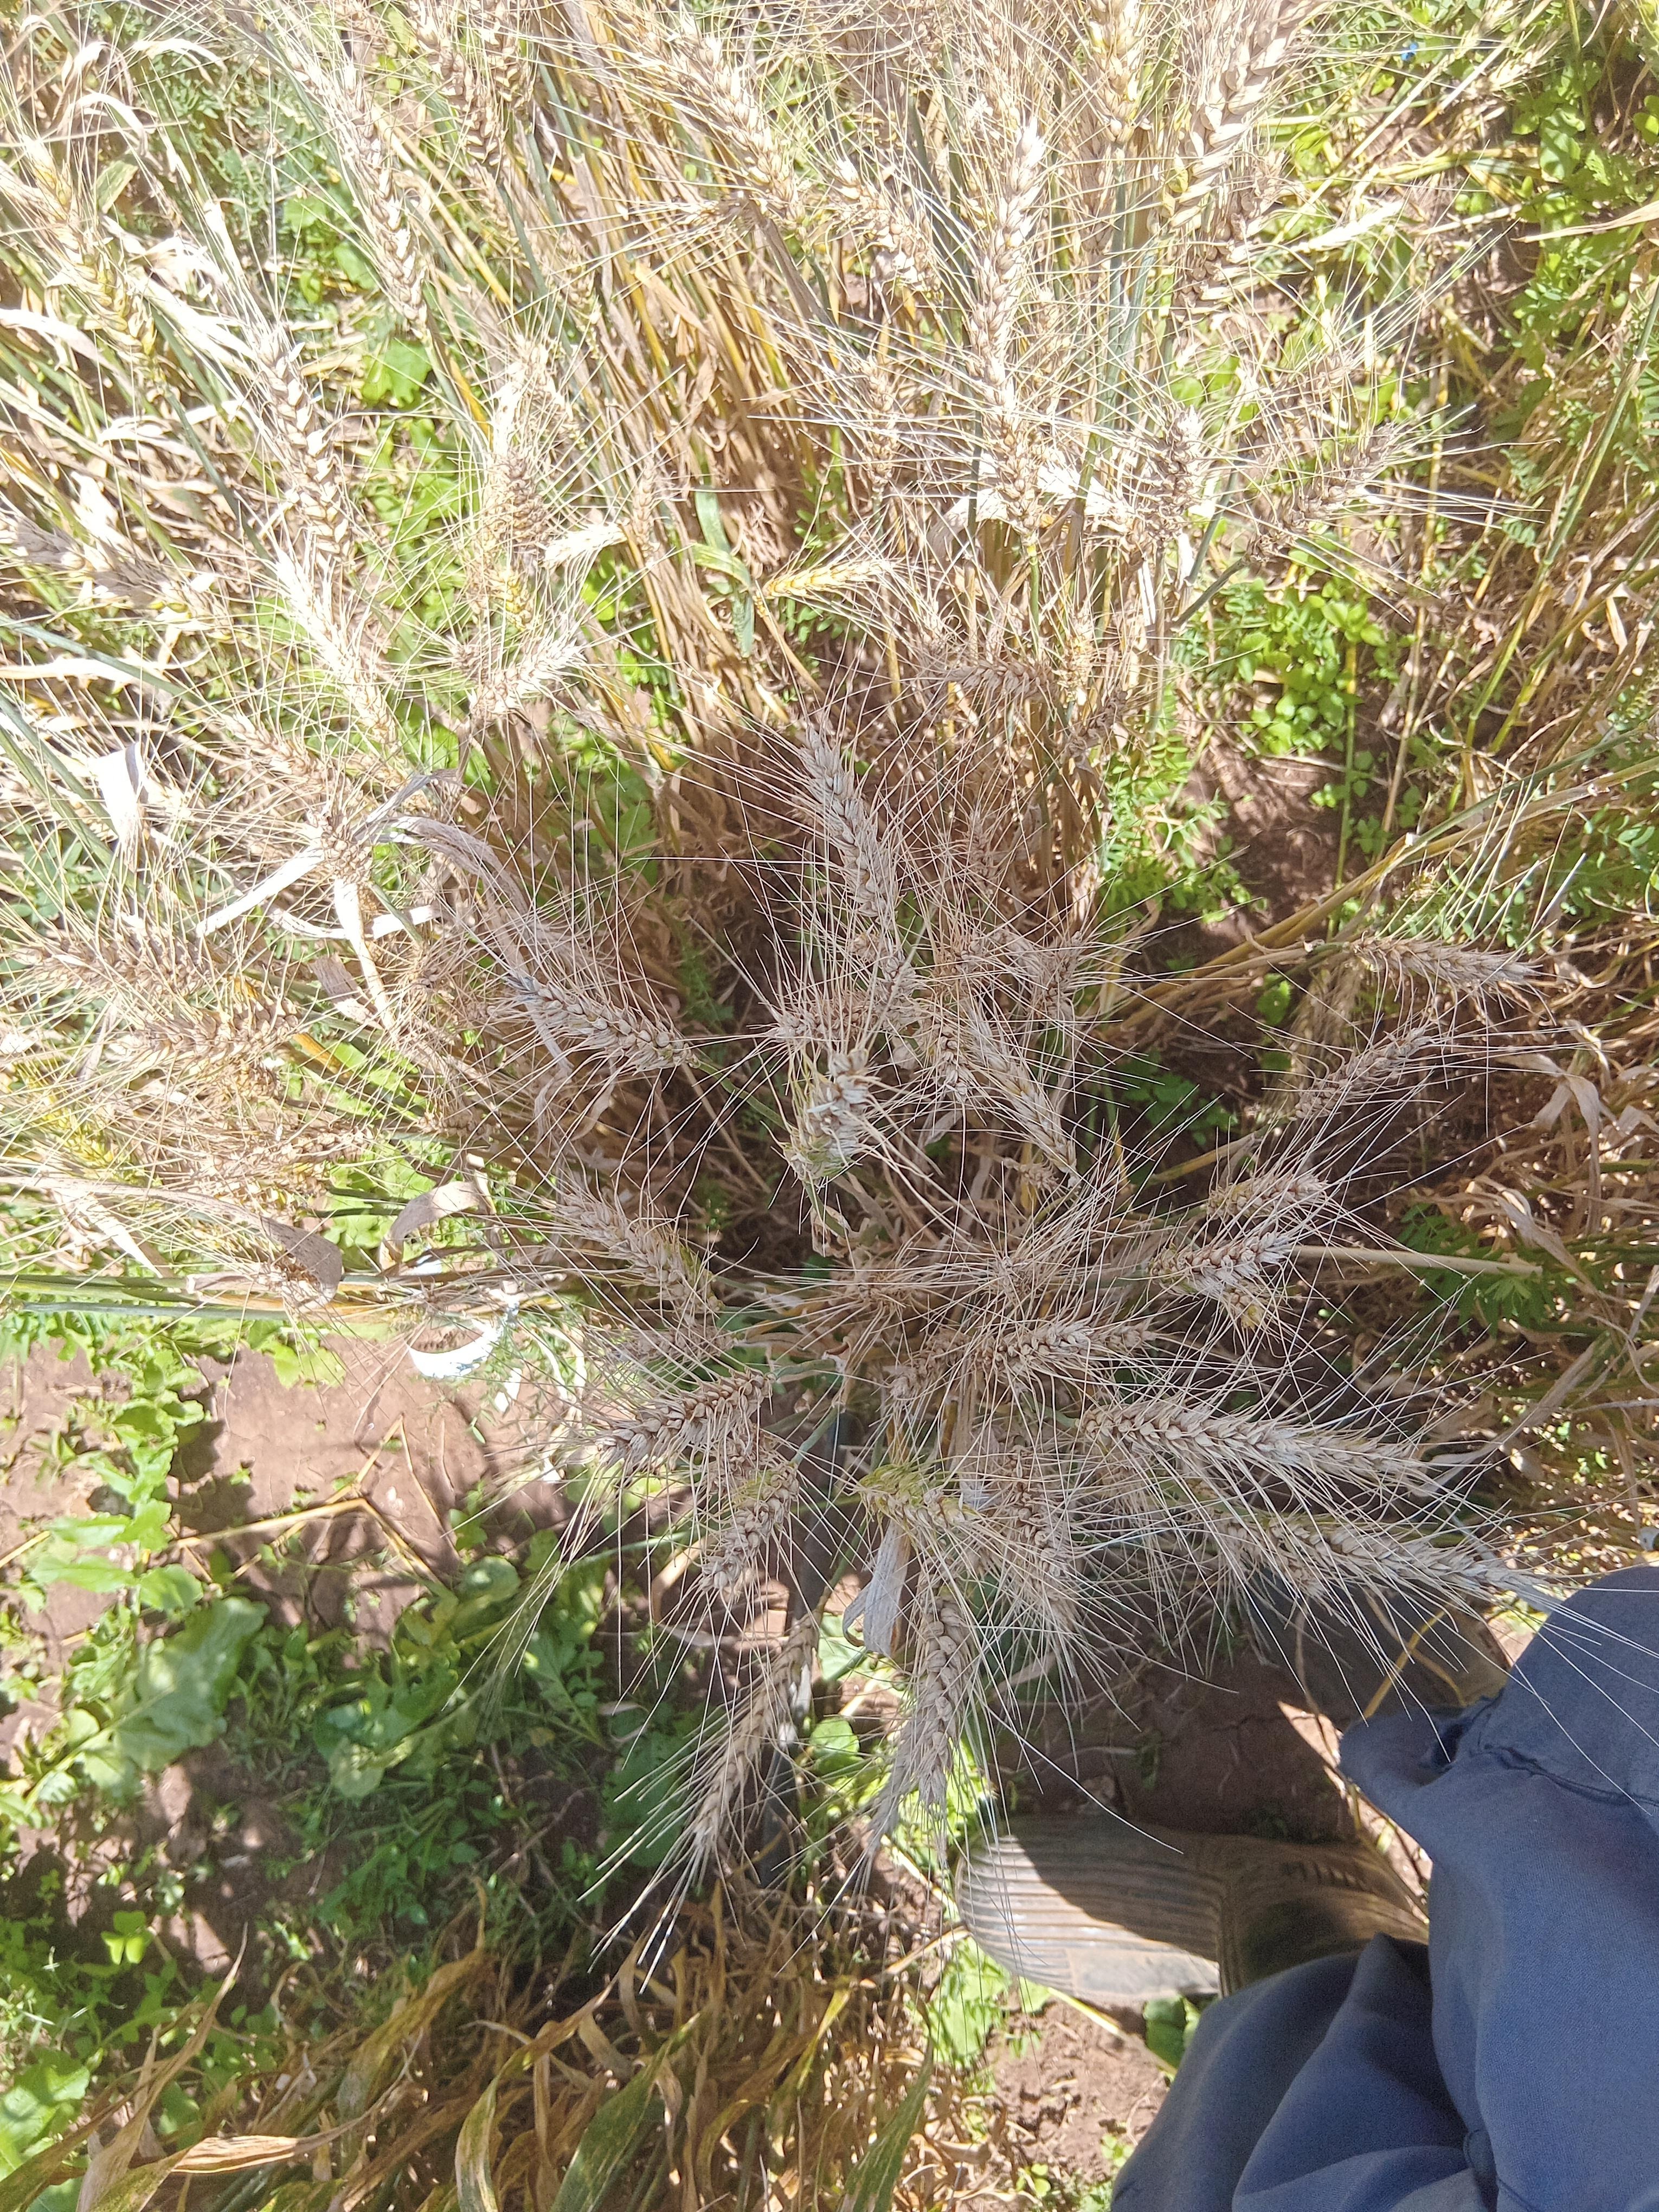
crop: wheat
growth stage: maturity
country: Kenya
